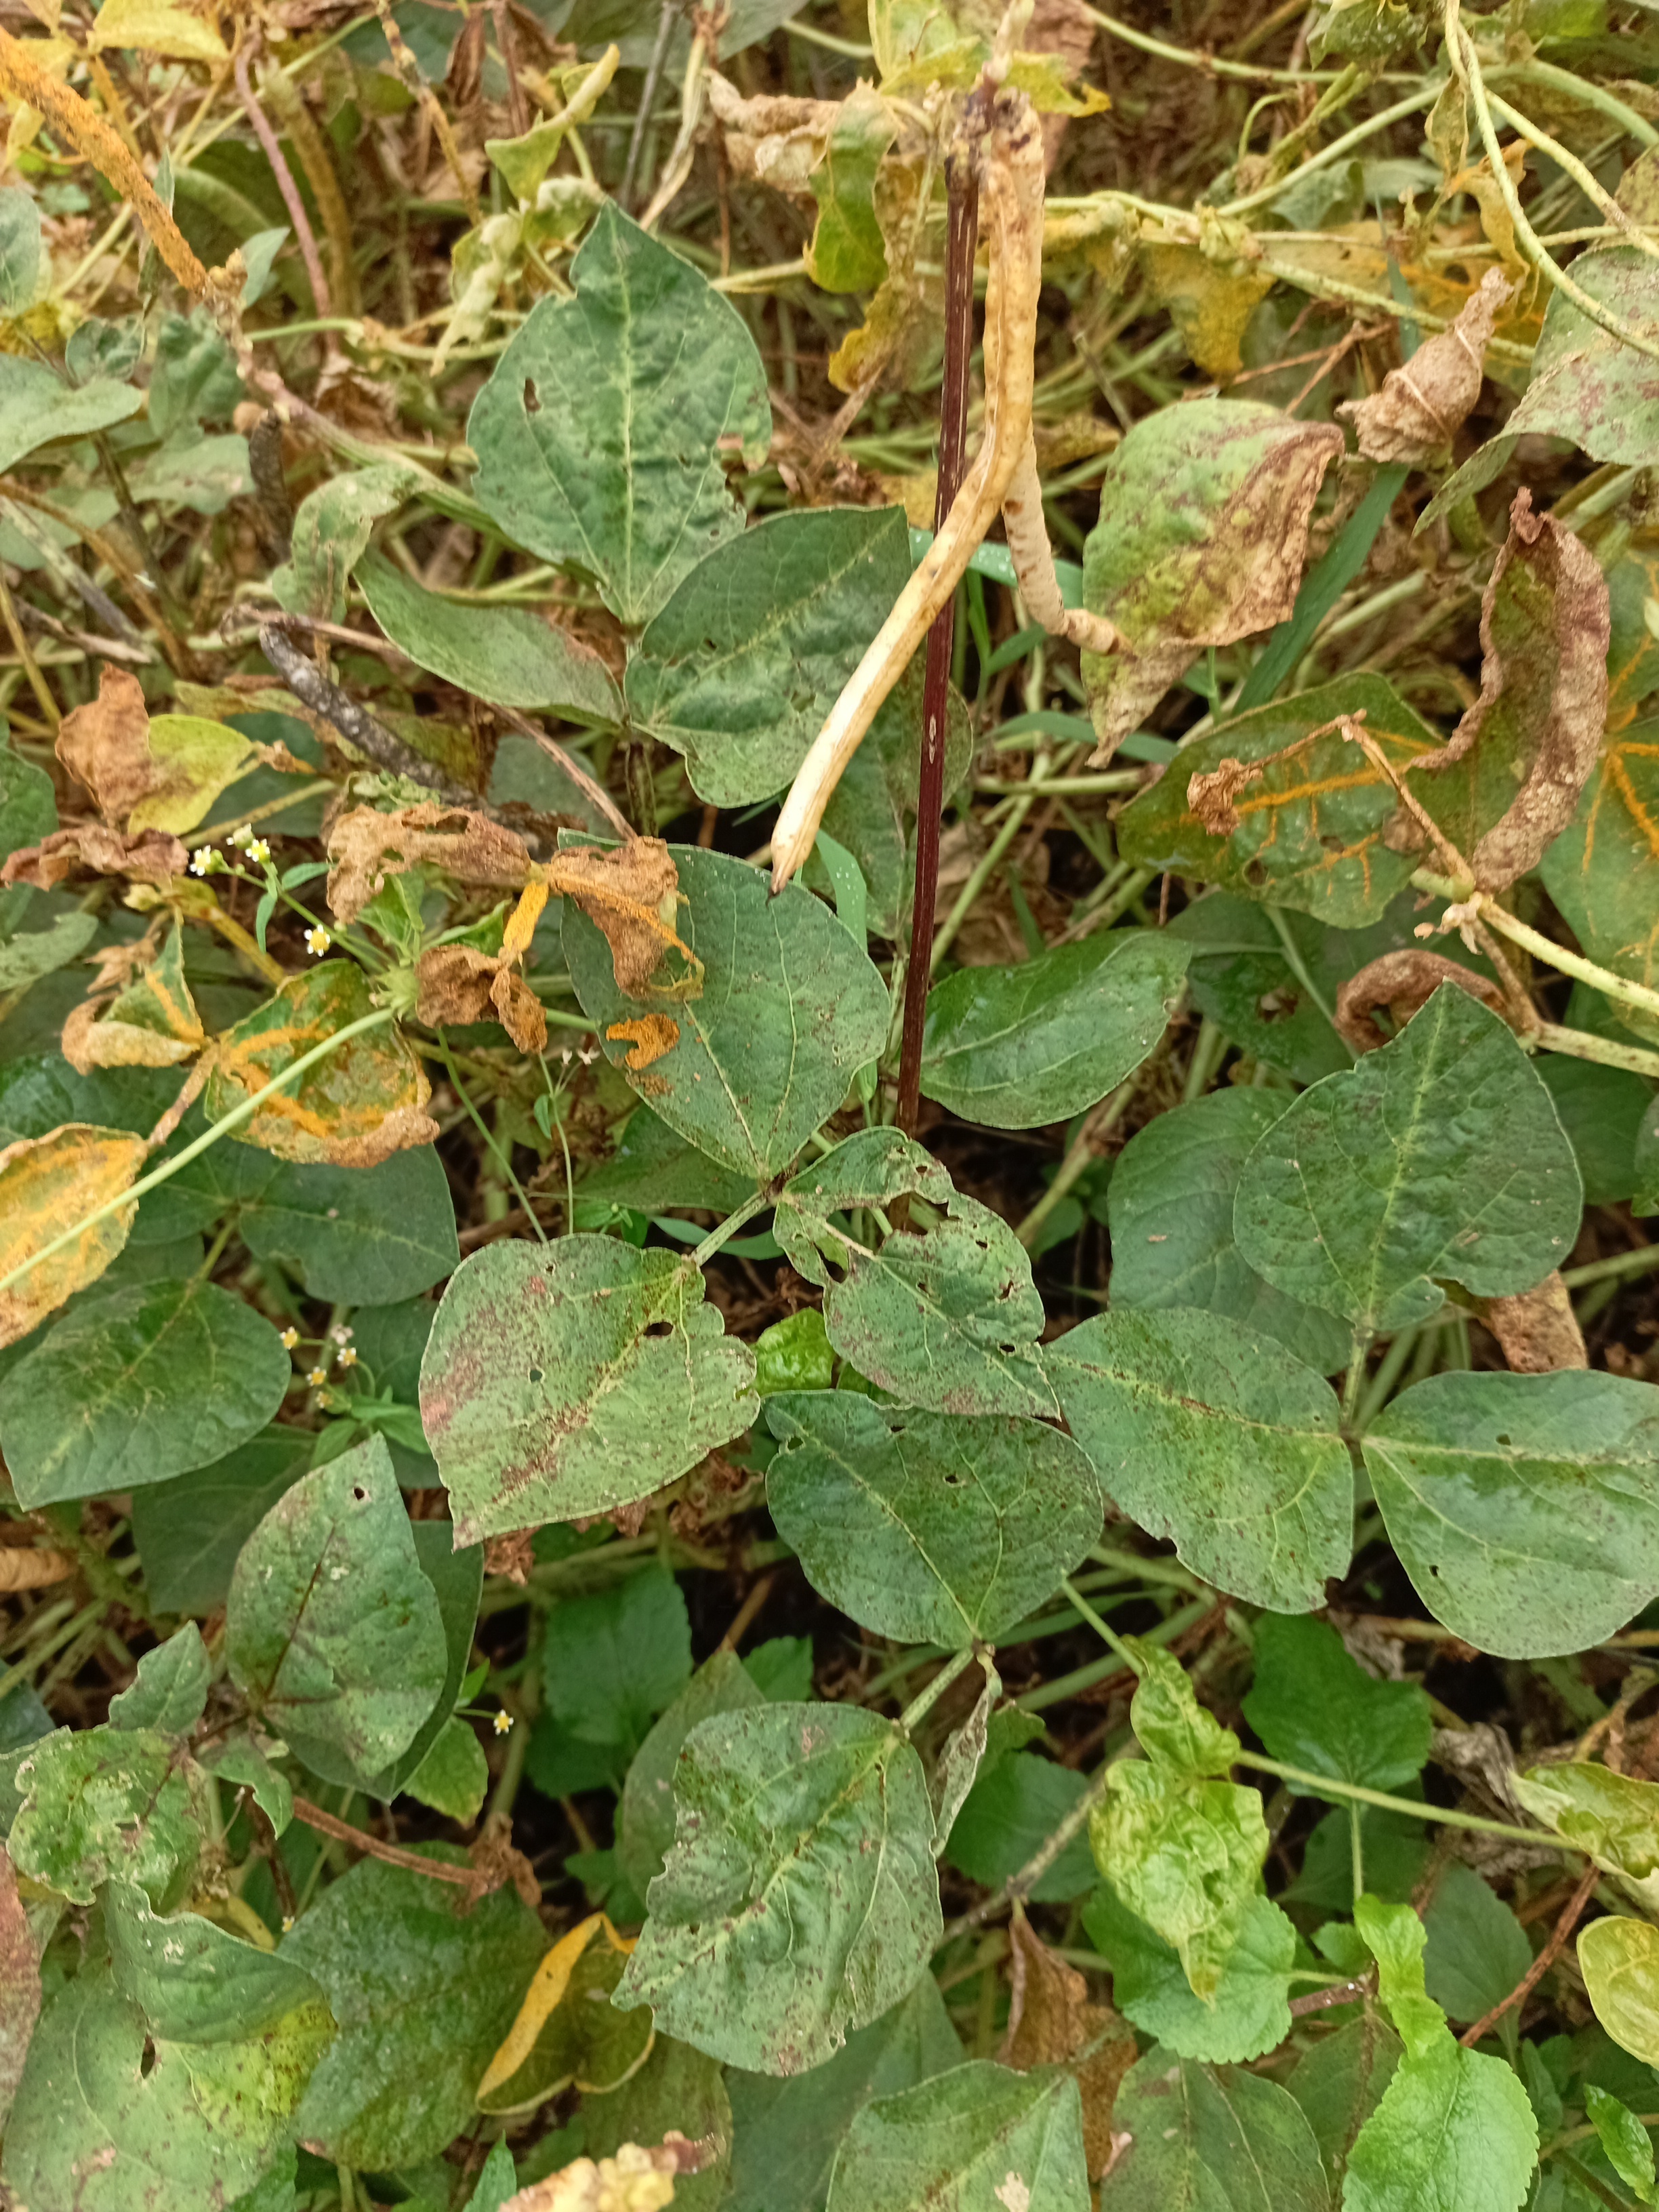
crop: cowpea
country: Tanzania
